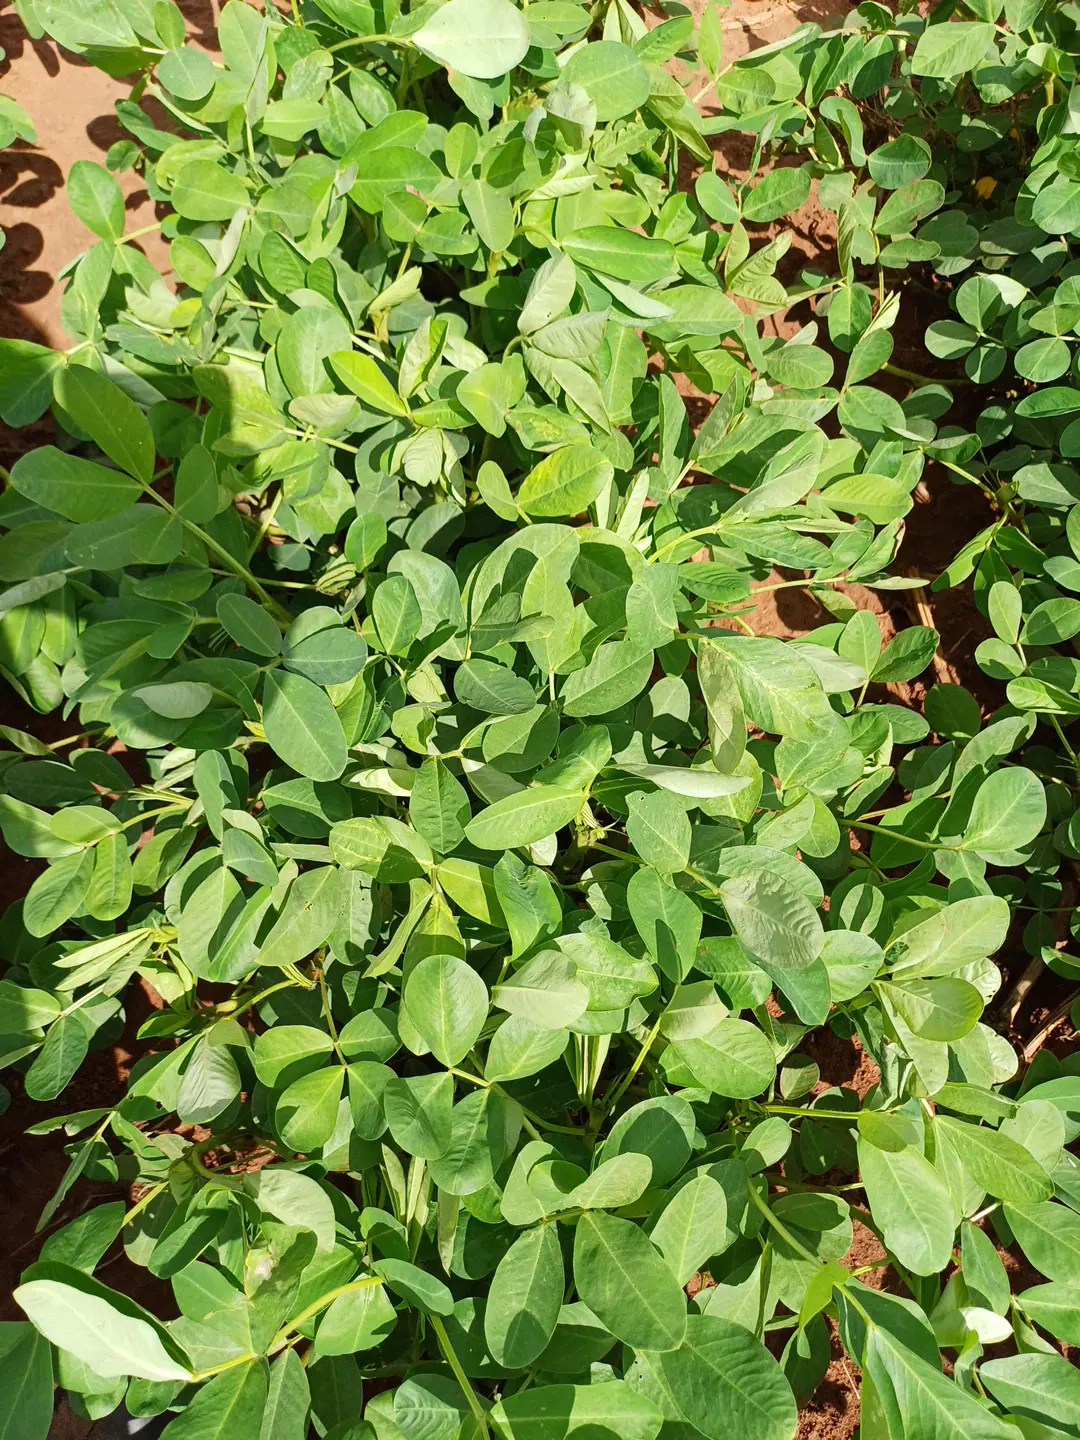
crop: groundnut
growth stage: flowering
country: Kenya
